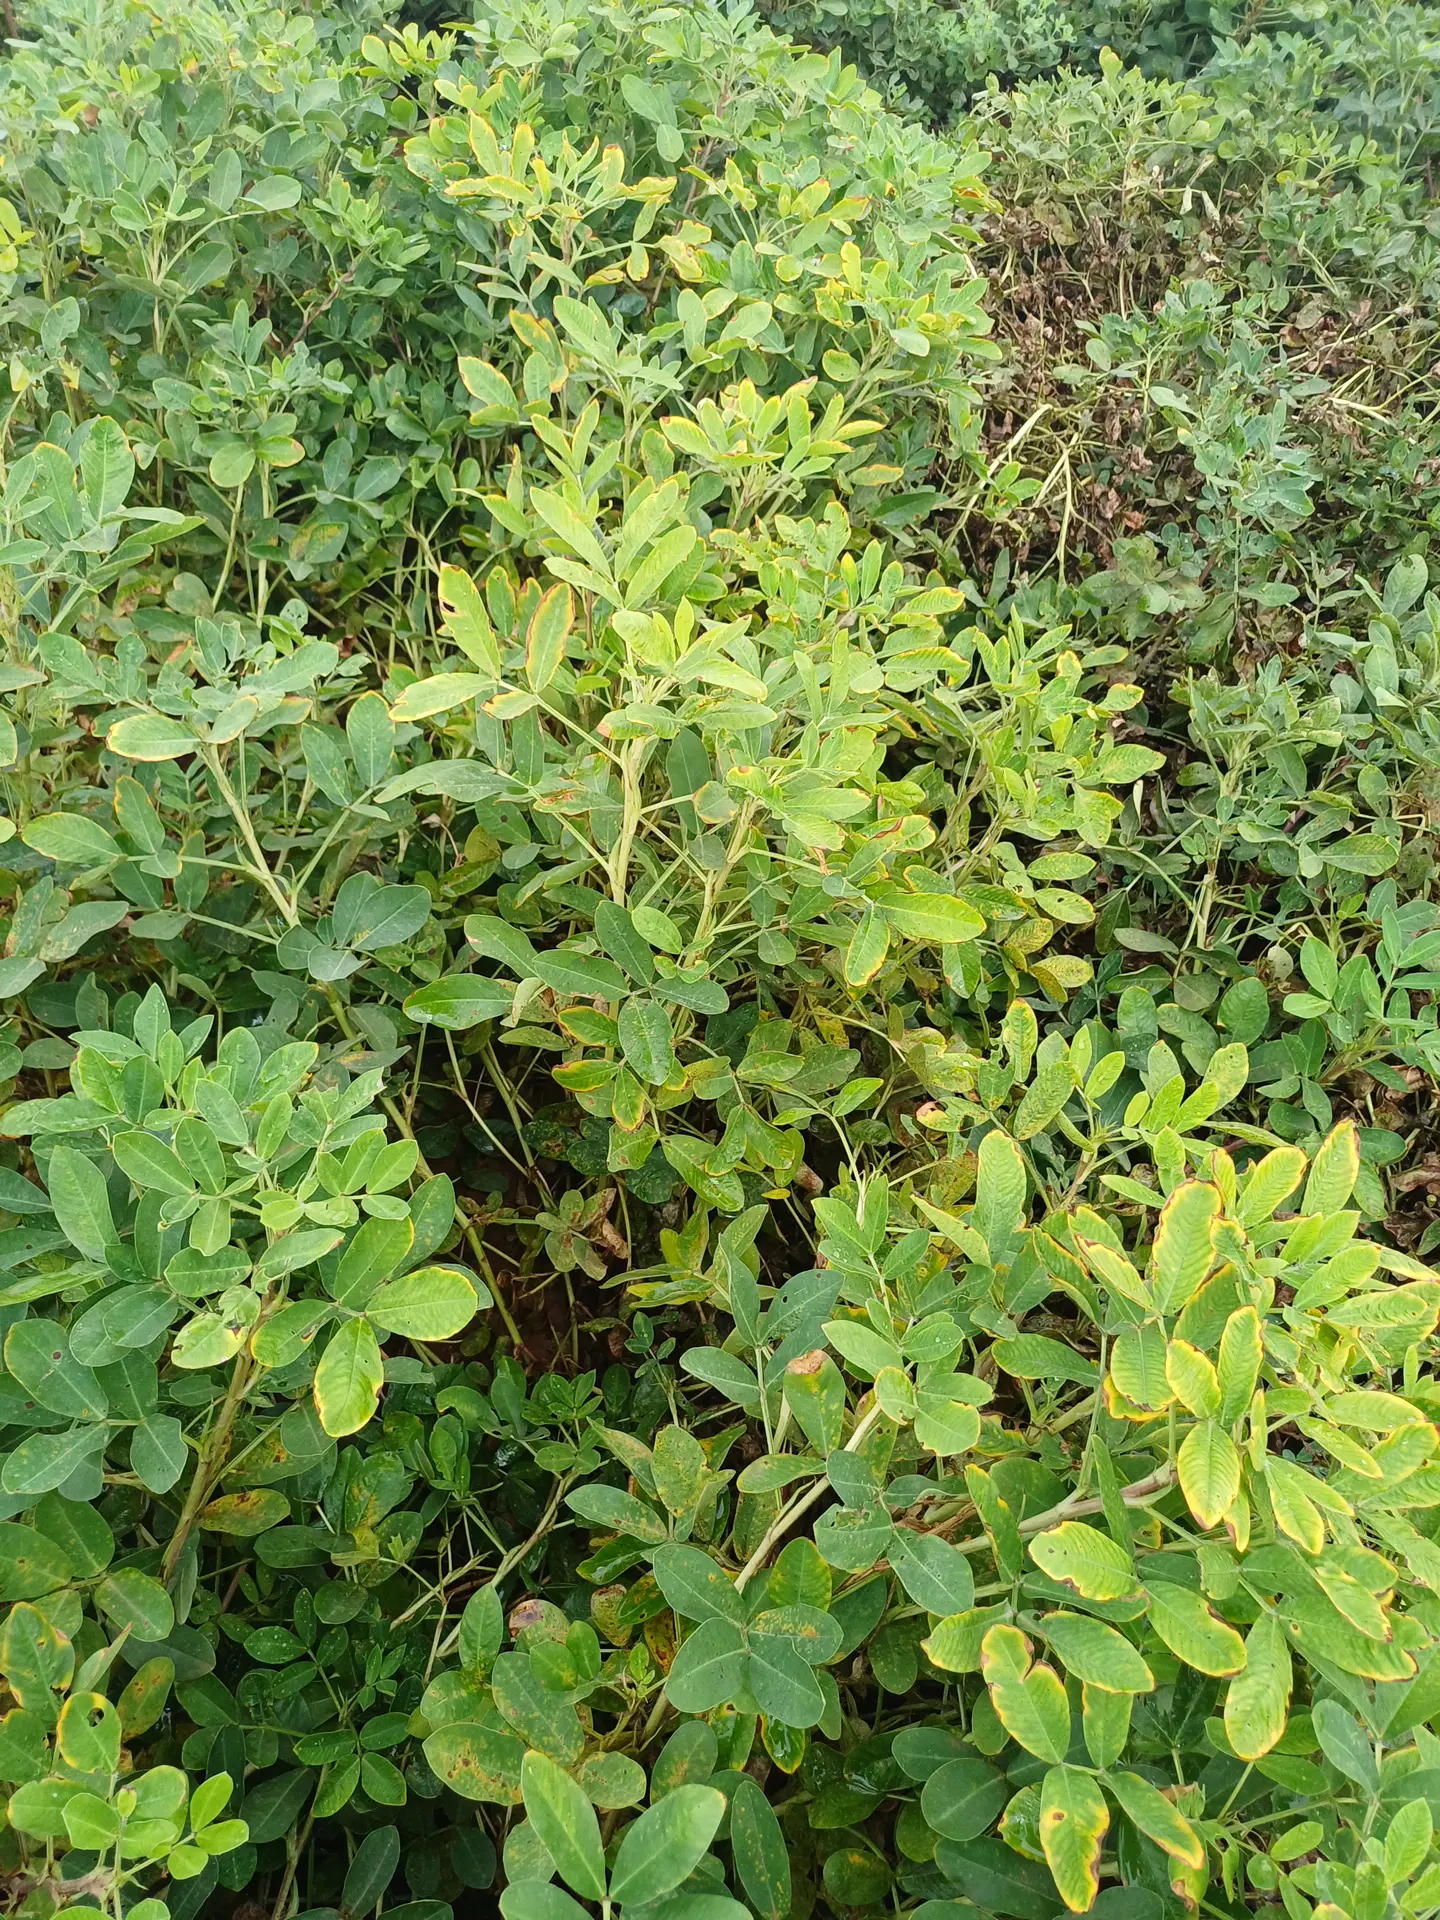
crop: groundnut
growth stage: pegging
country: Kenya
